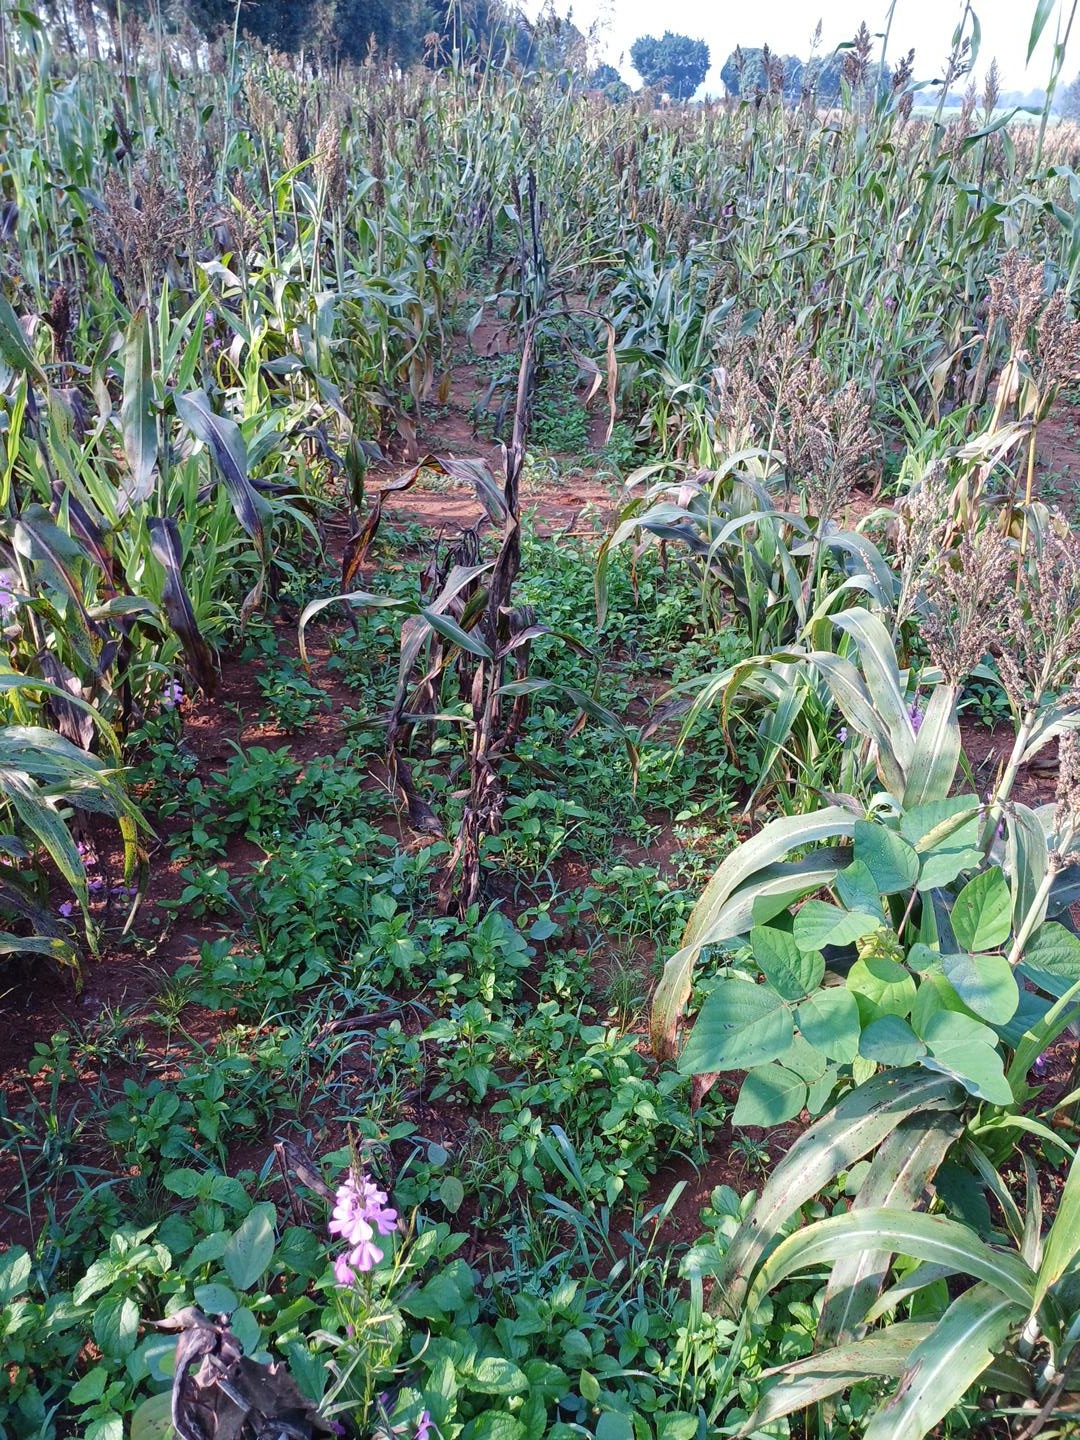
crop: sorghum
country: Kenya
